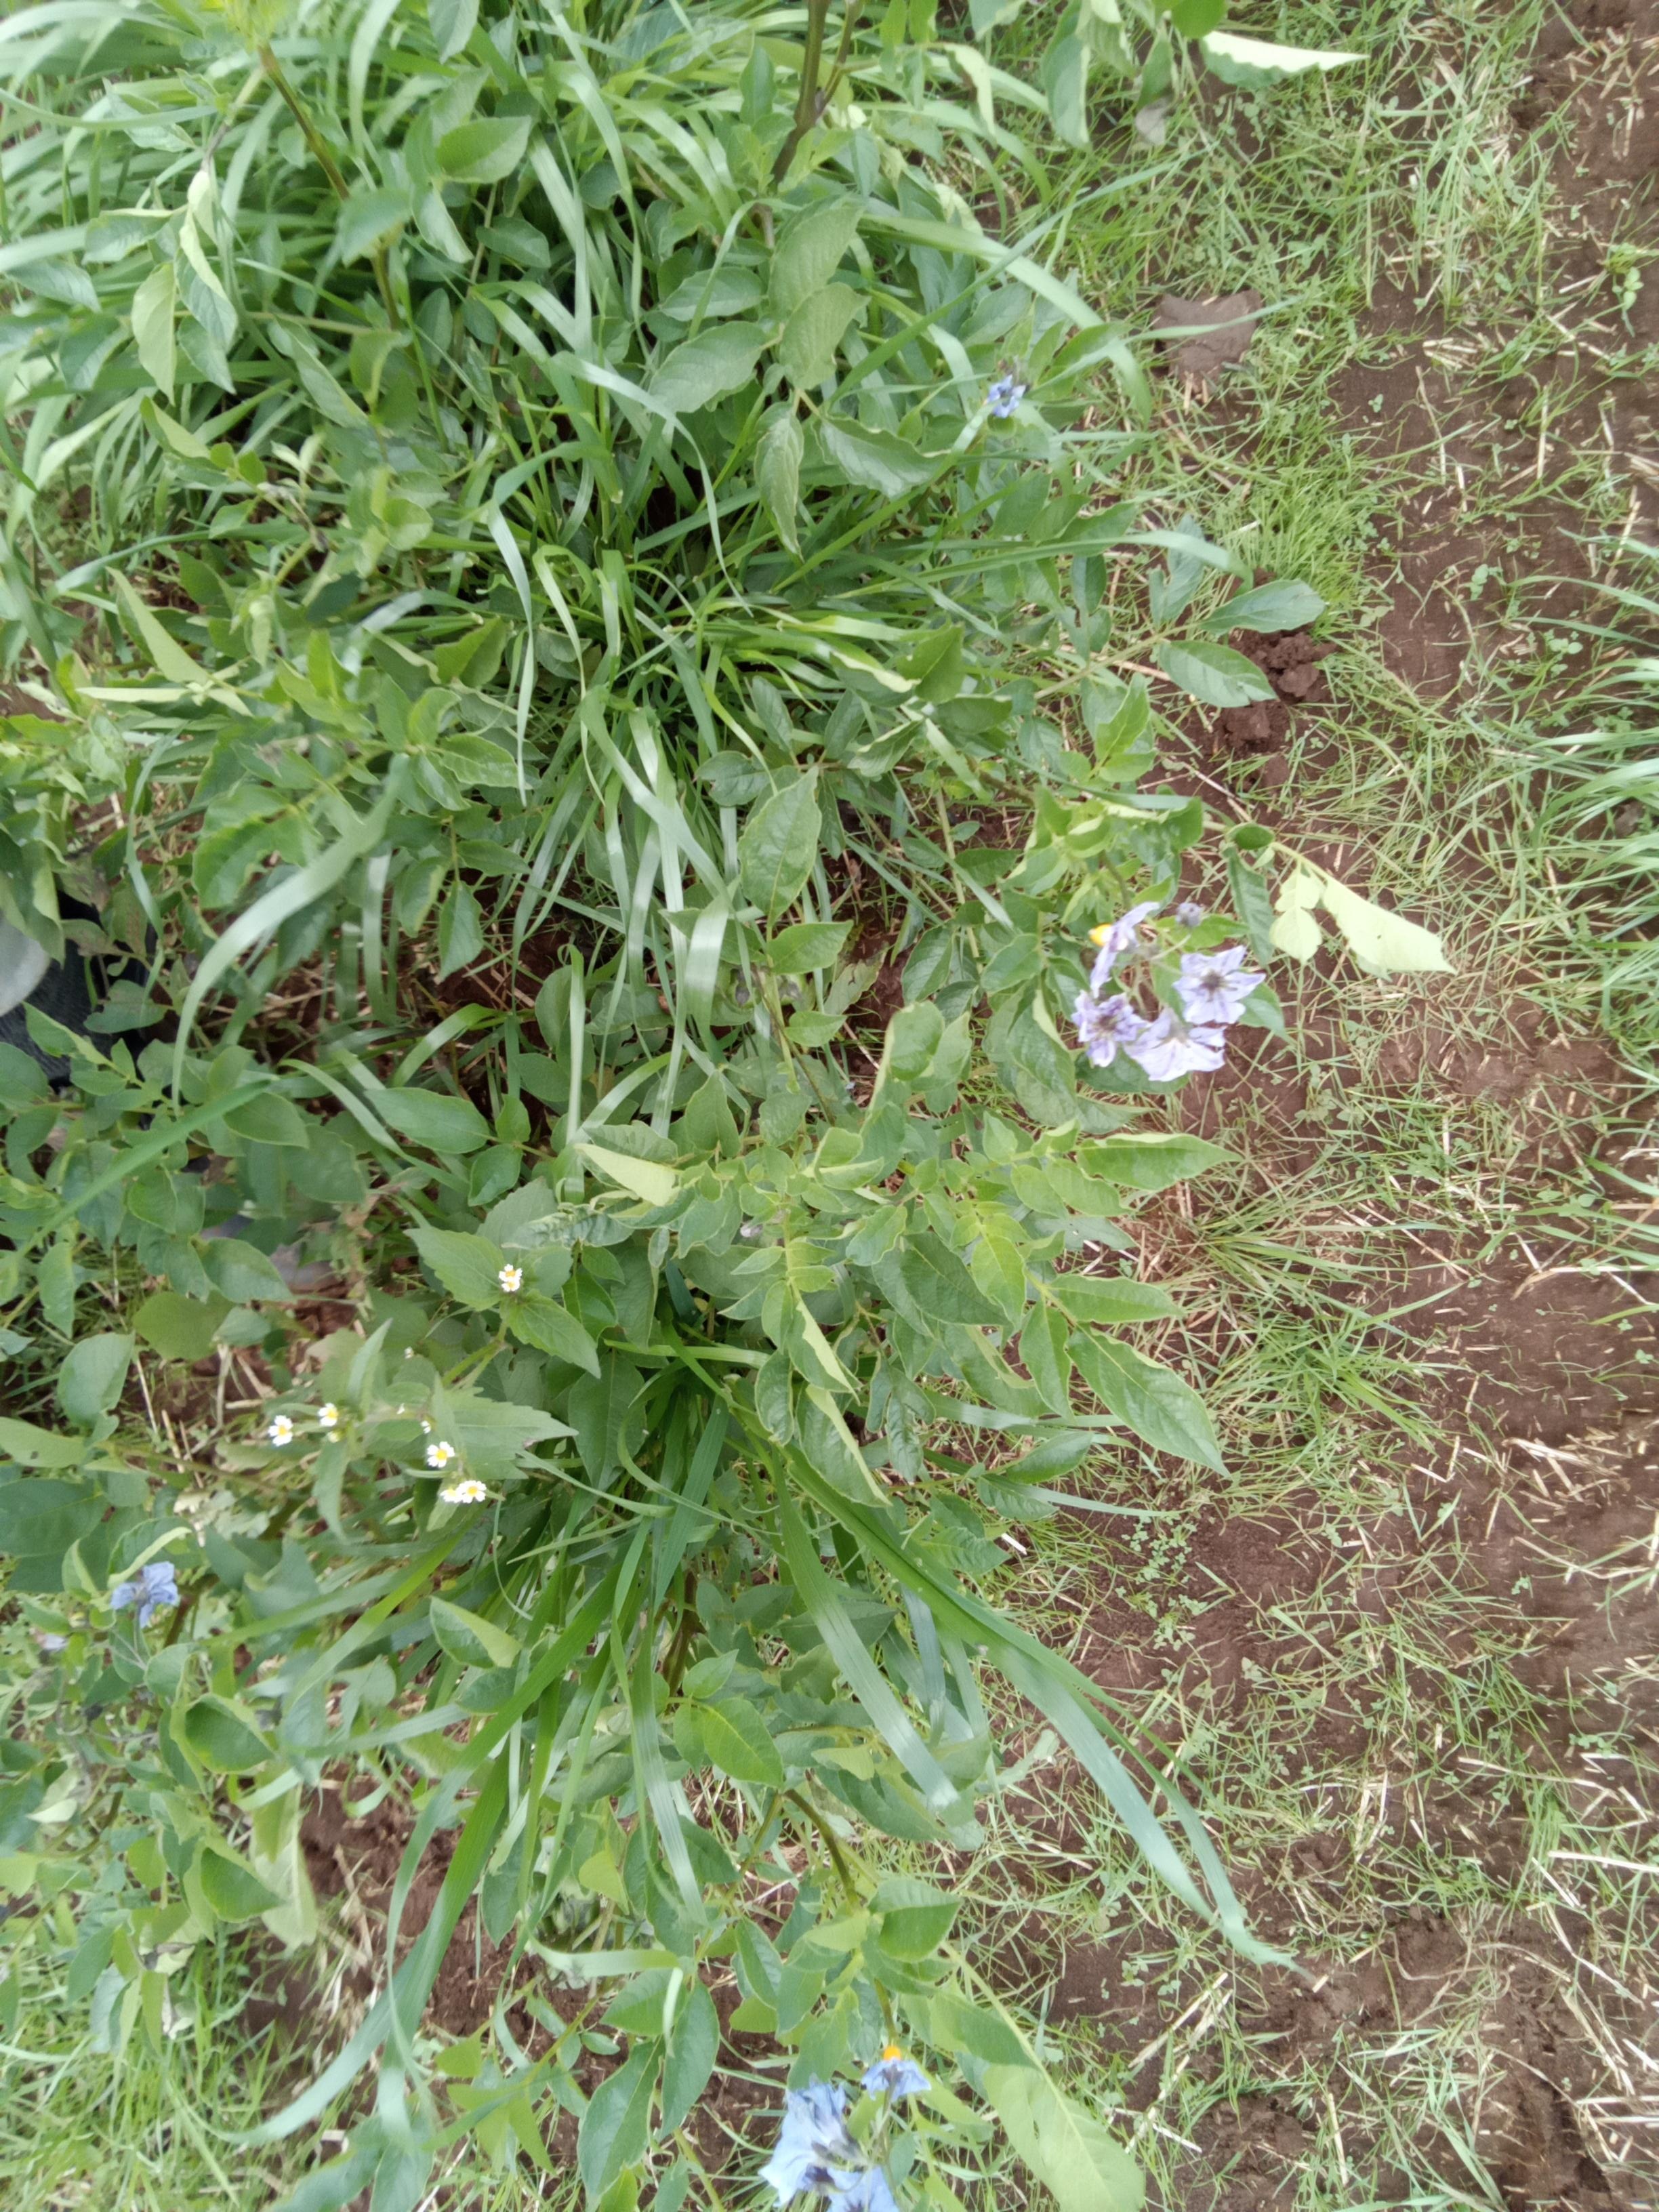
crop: potato
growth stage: vegetative
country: Kenya
